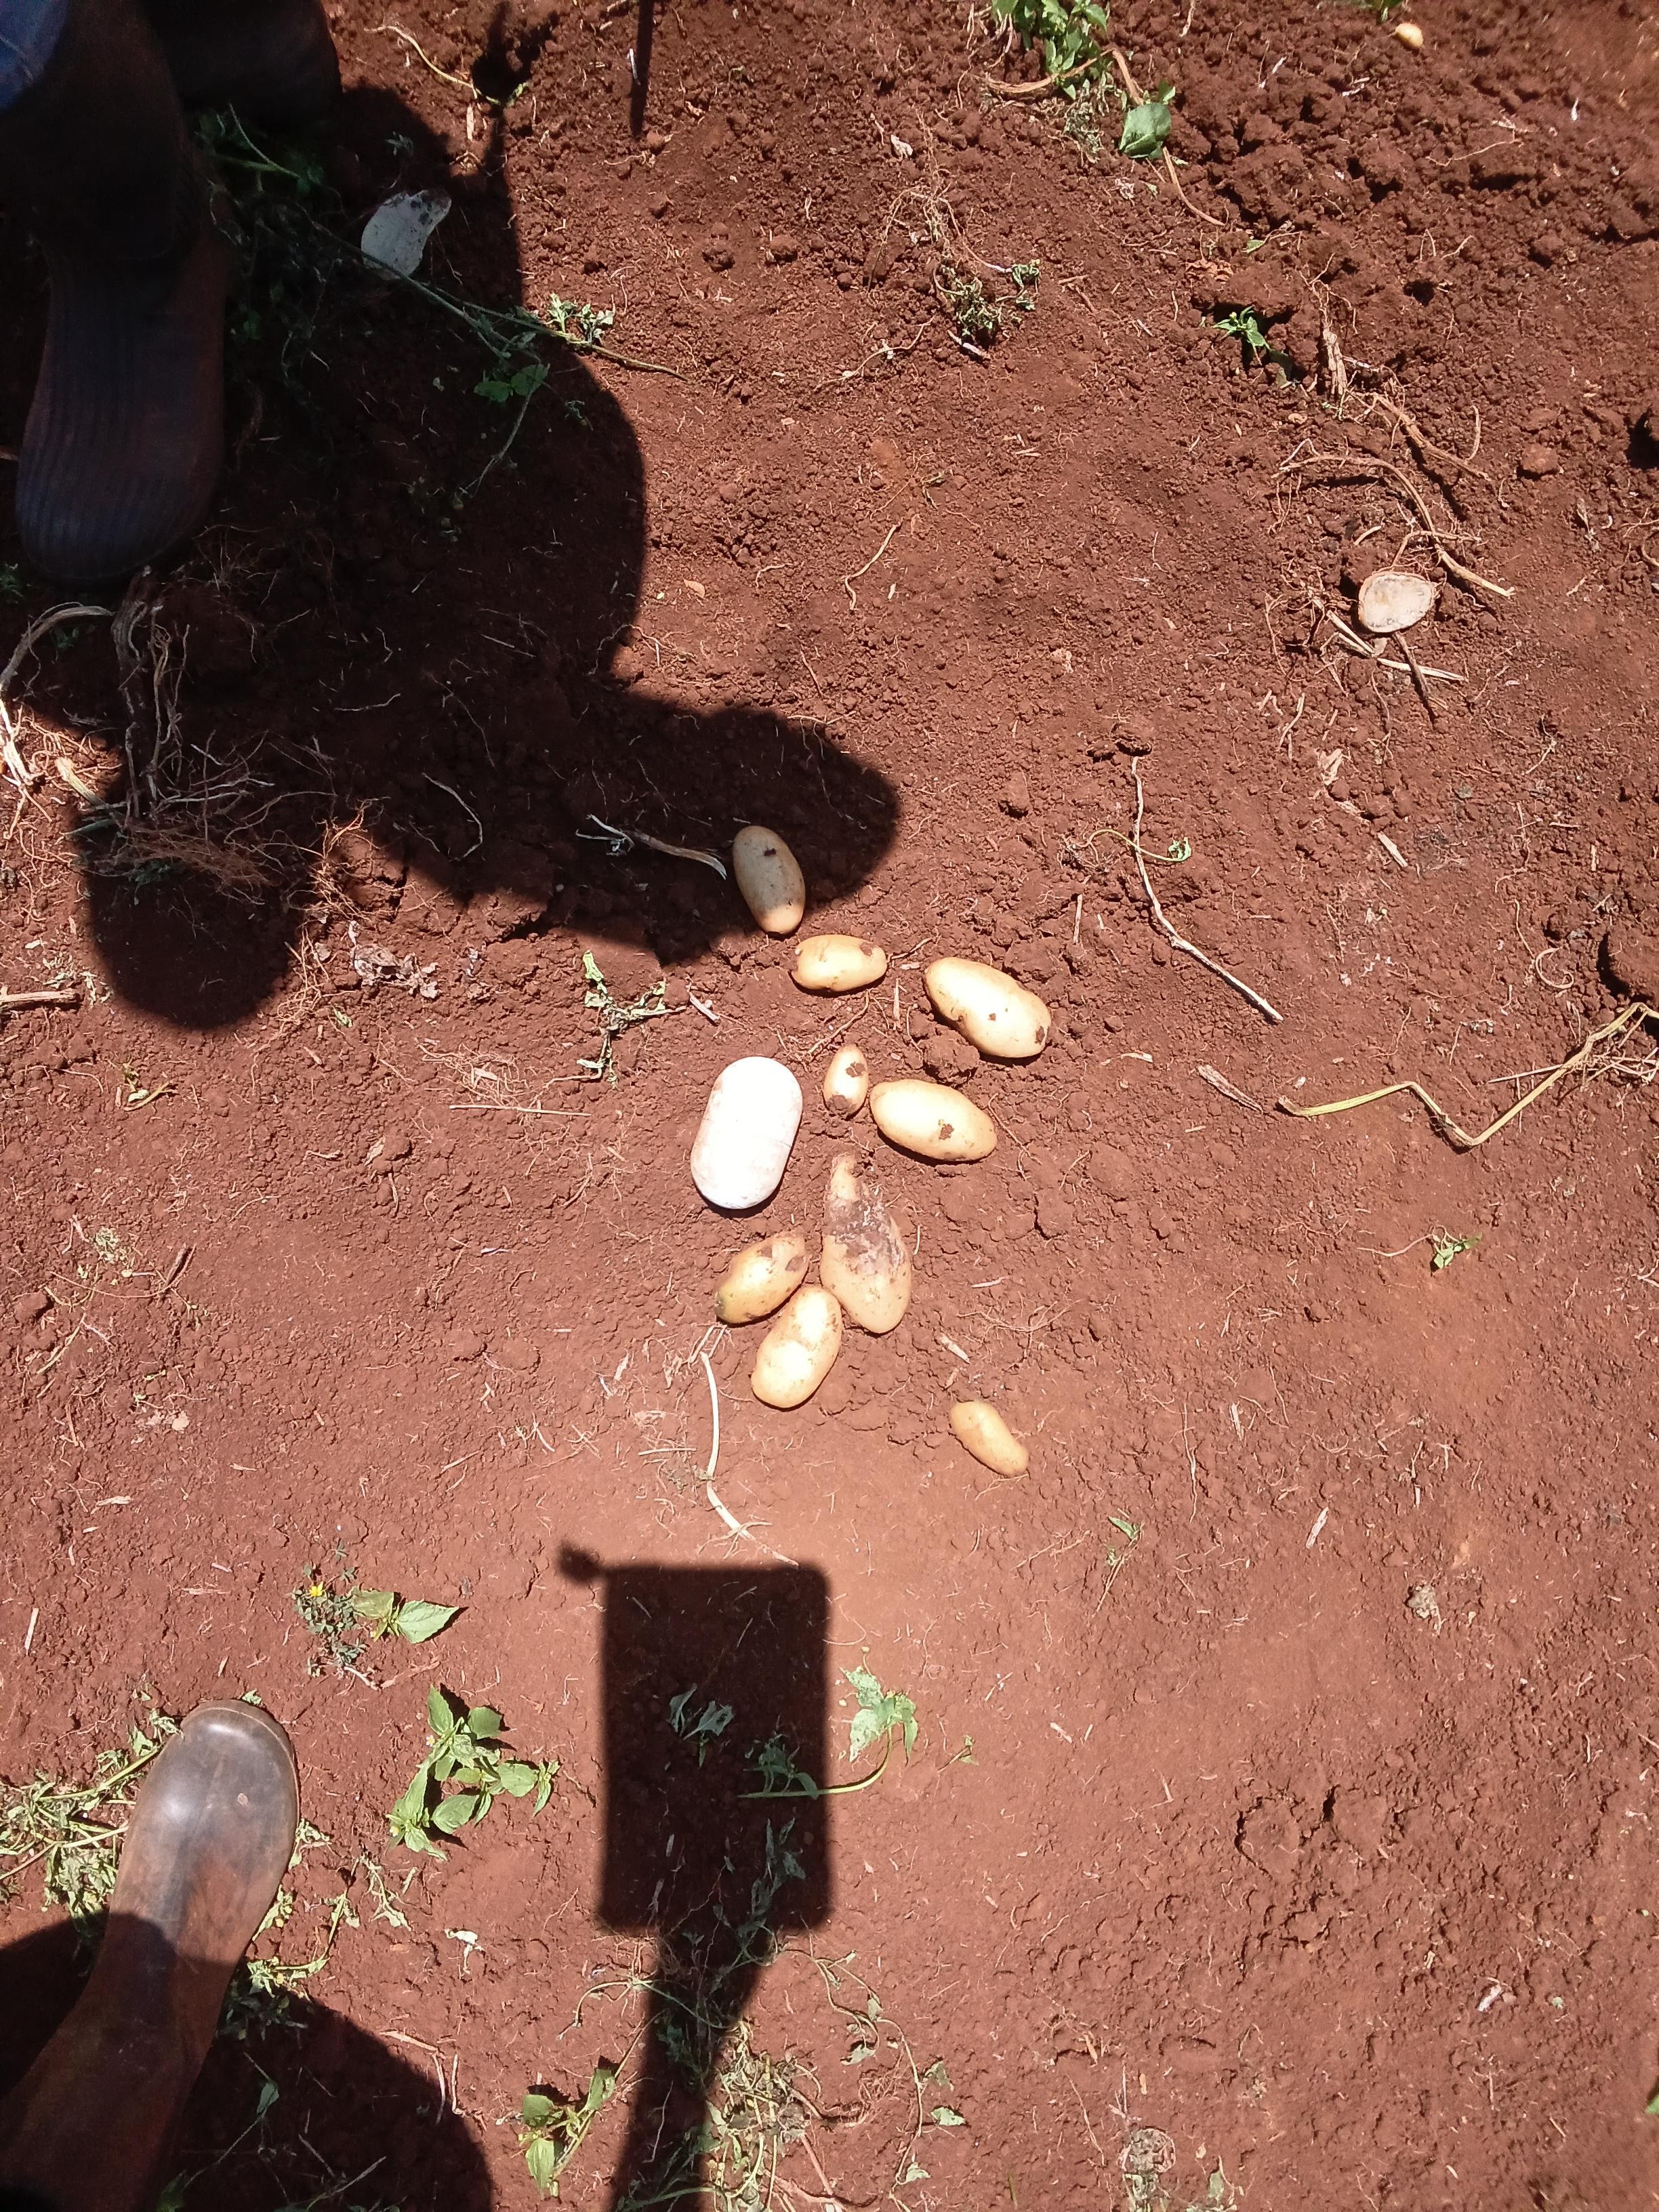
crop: potato
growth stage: harvest
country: Kenya
